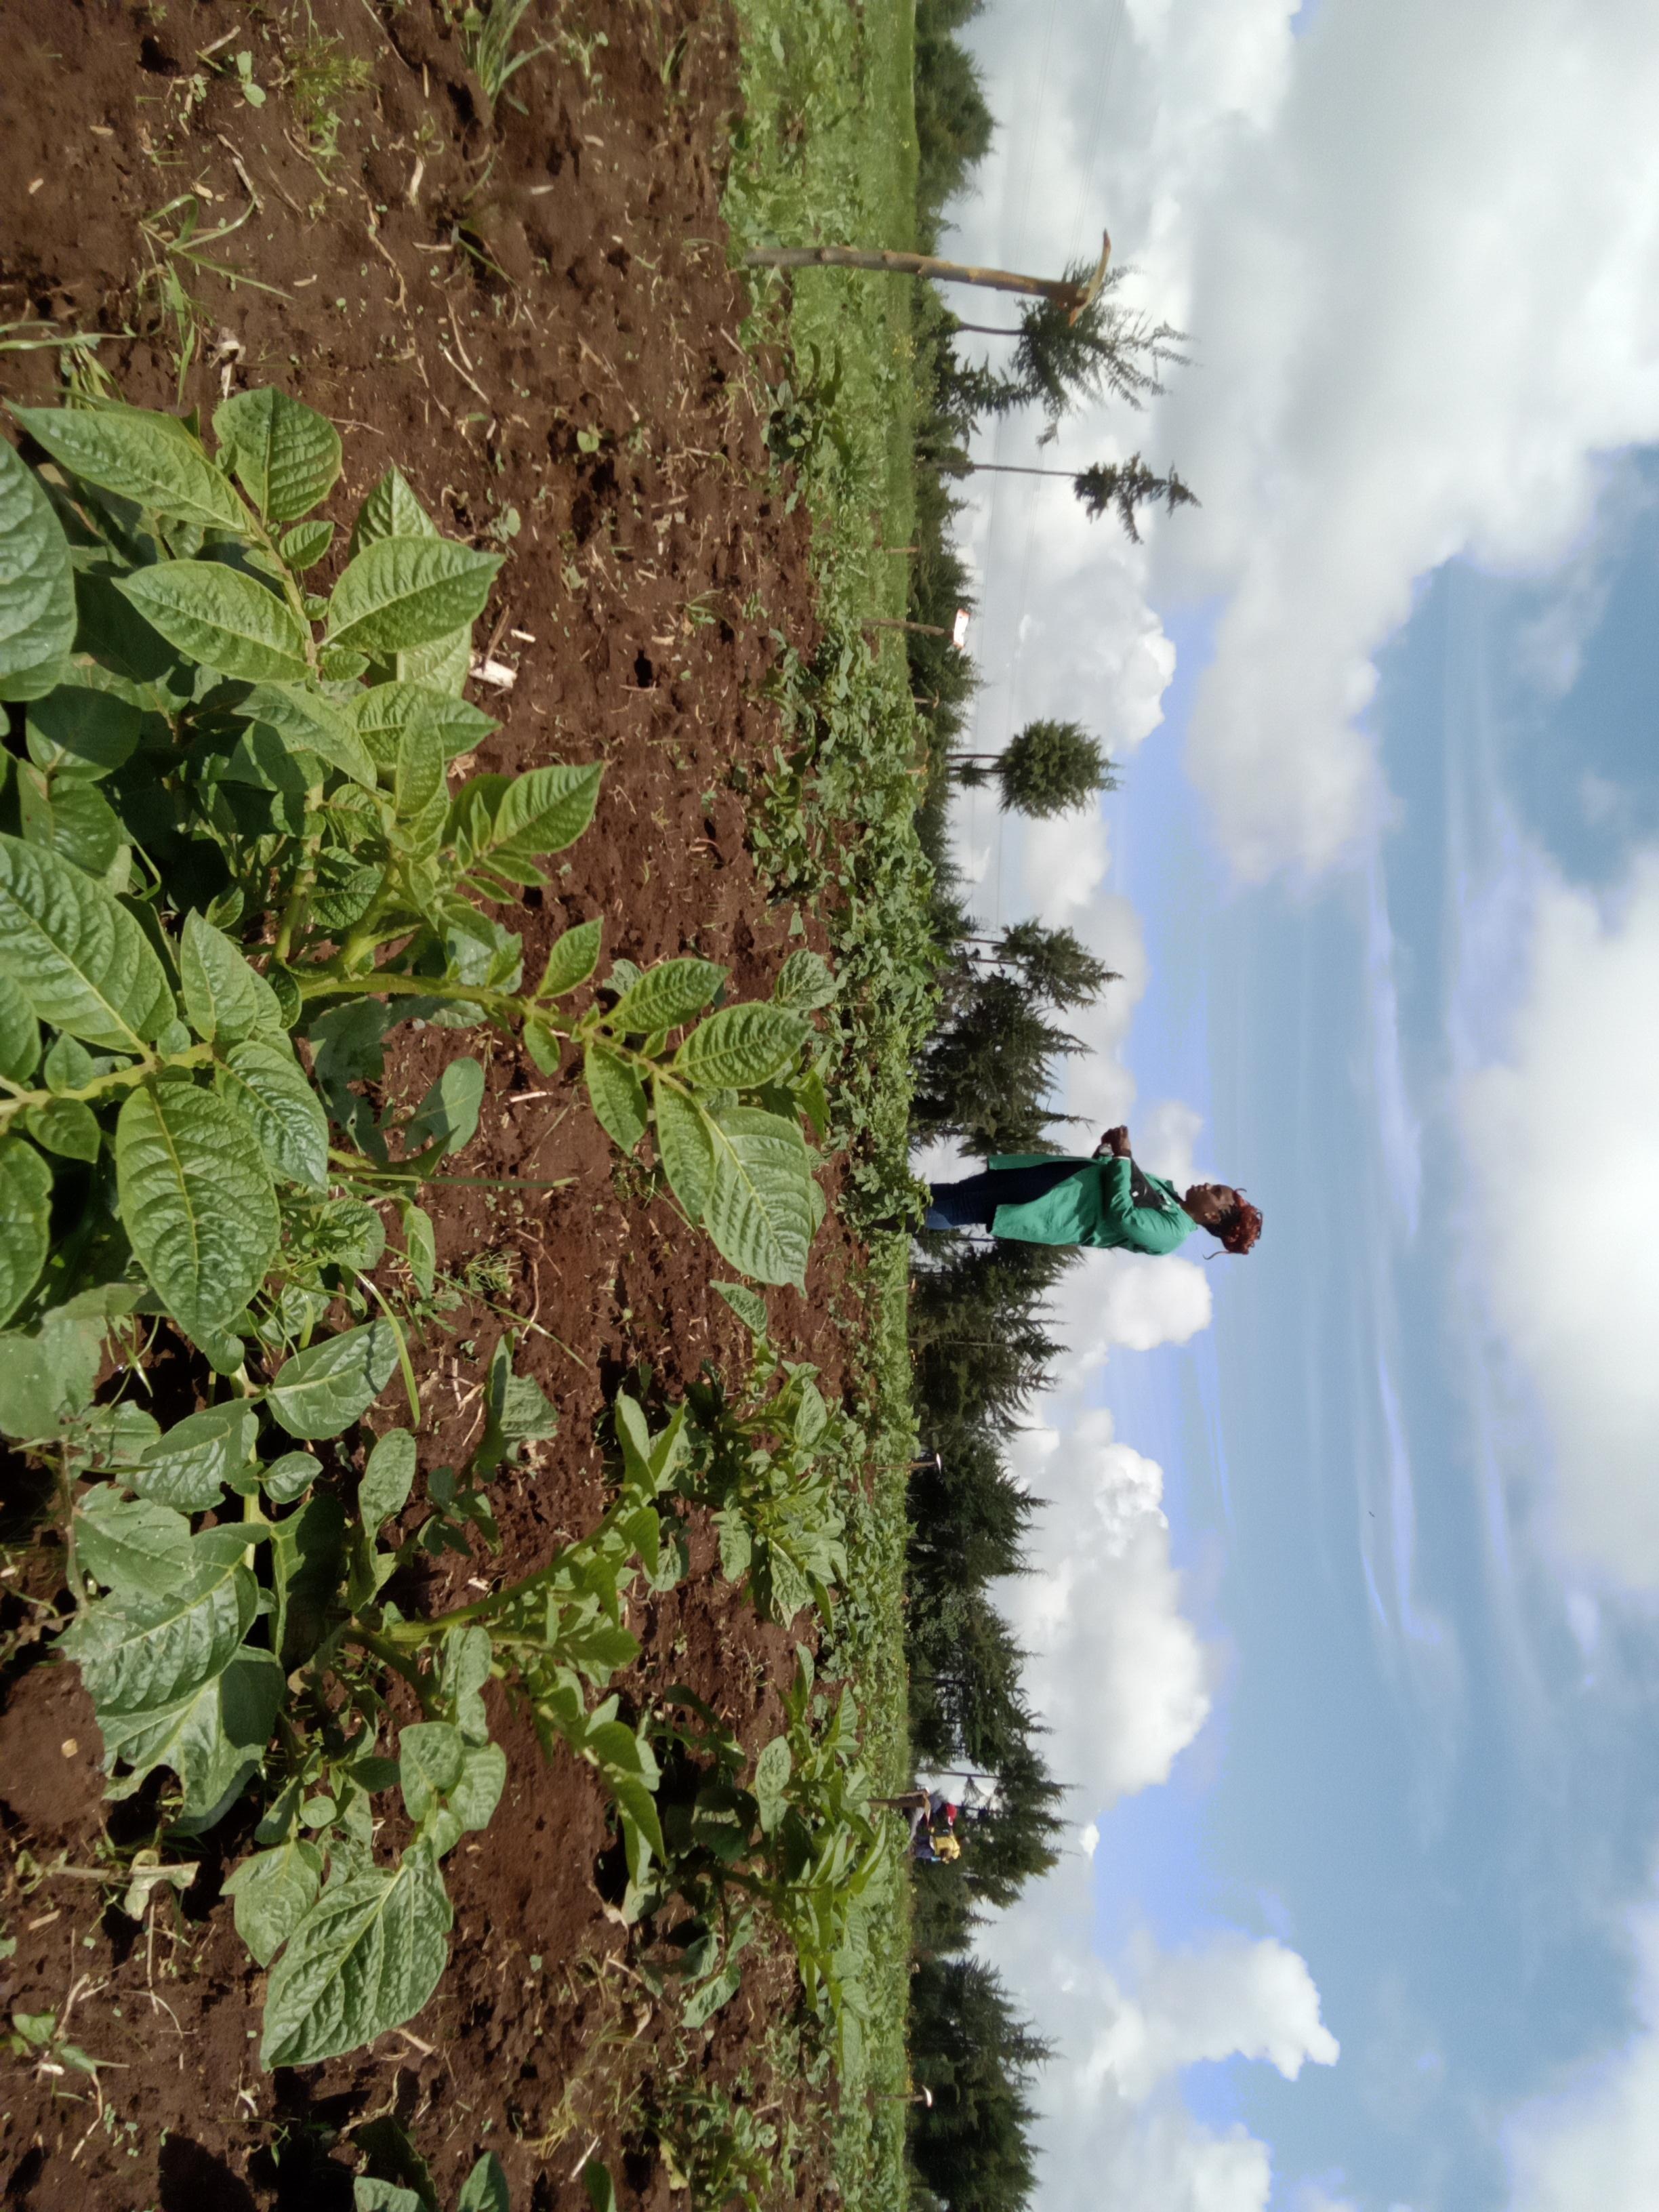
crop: potato
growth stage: emergence
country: Kenya
